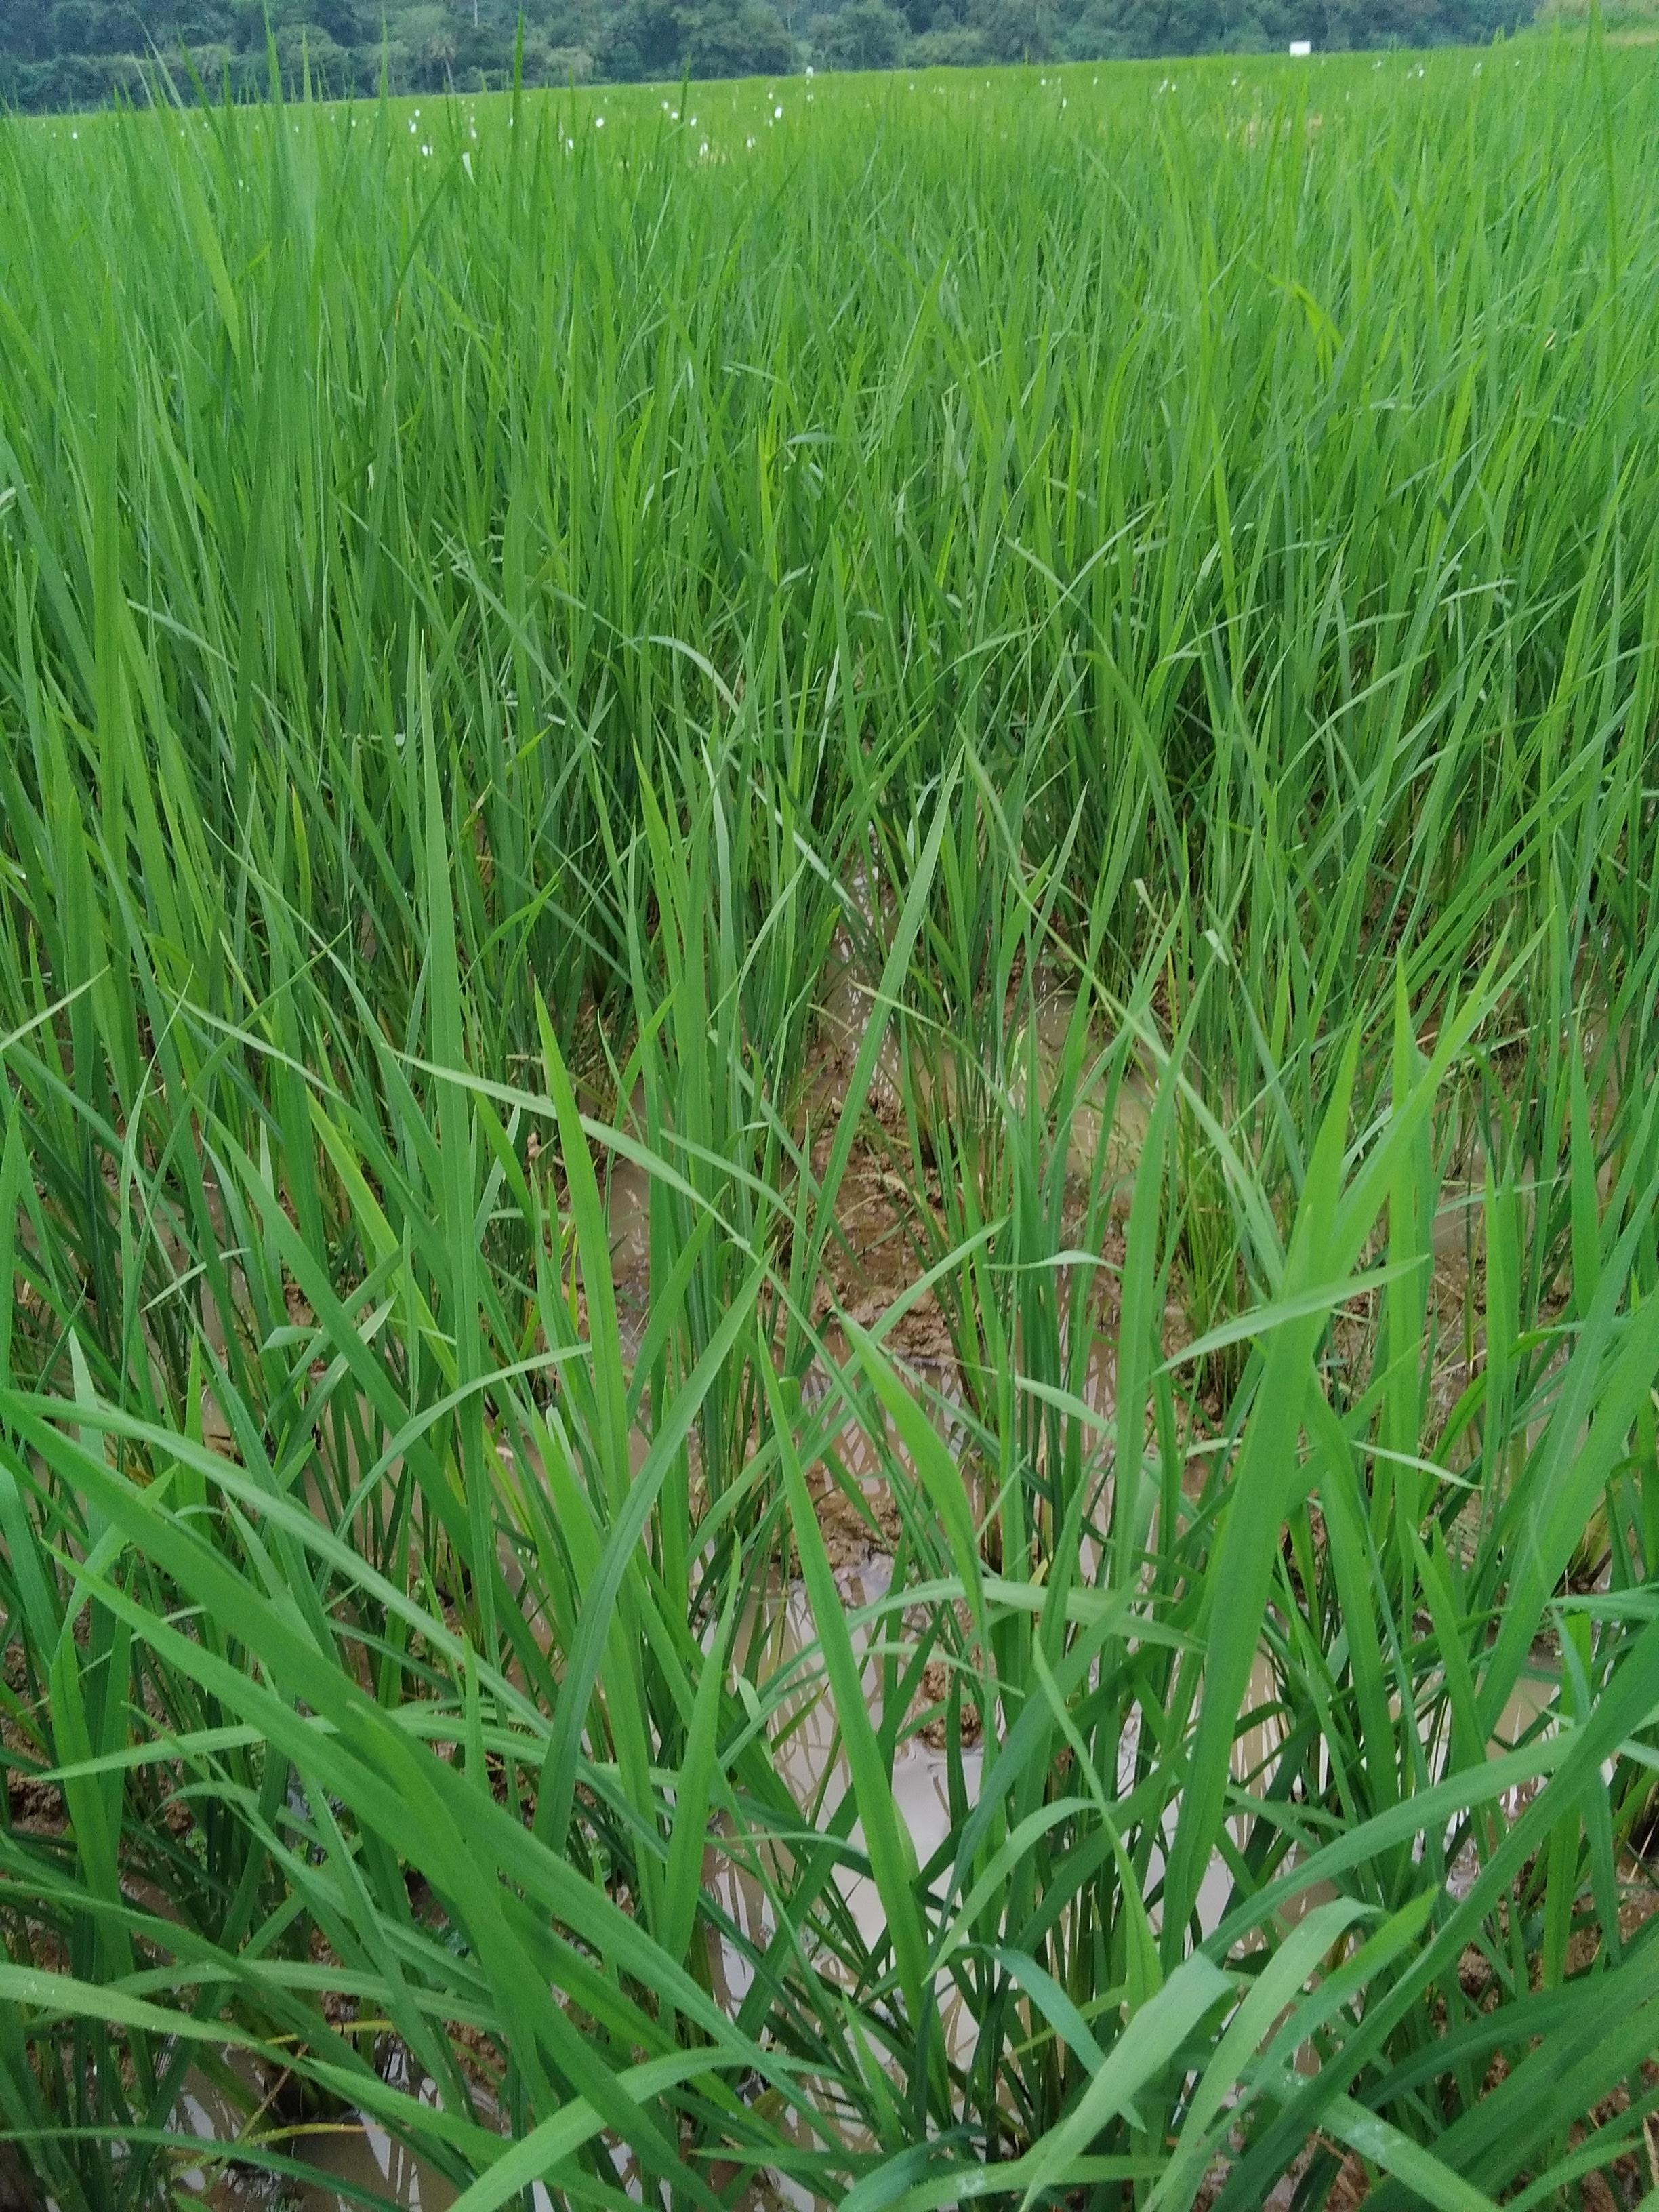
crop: rice
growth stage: vegetative
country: Nigeria
